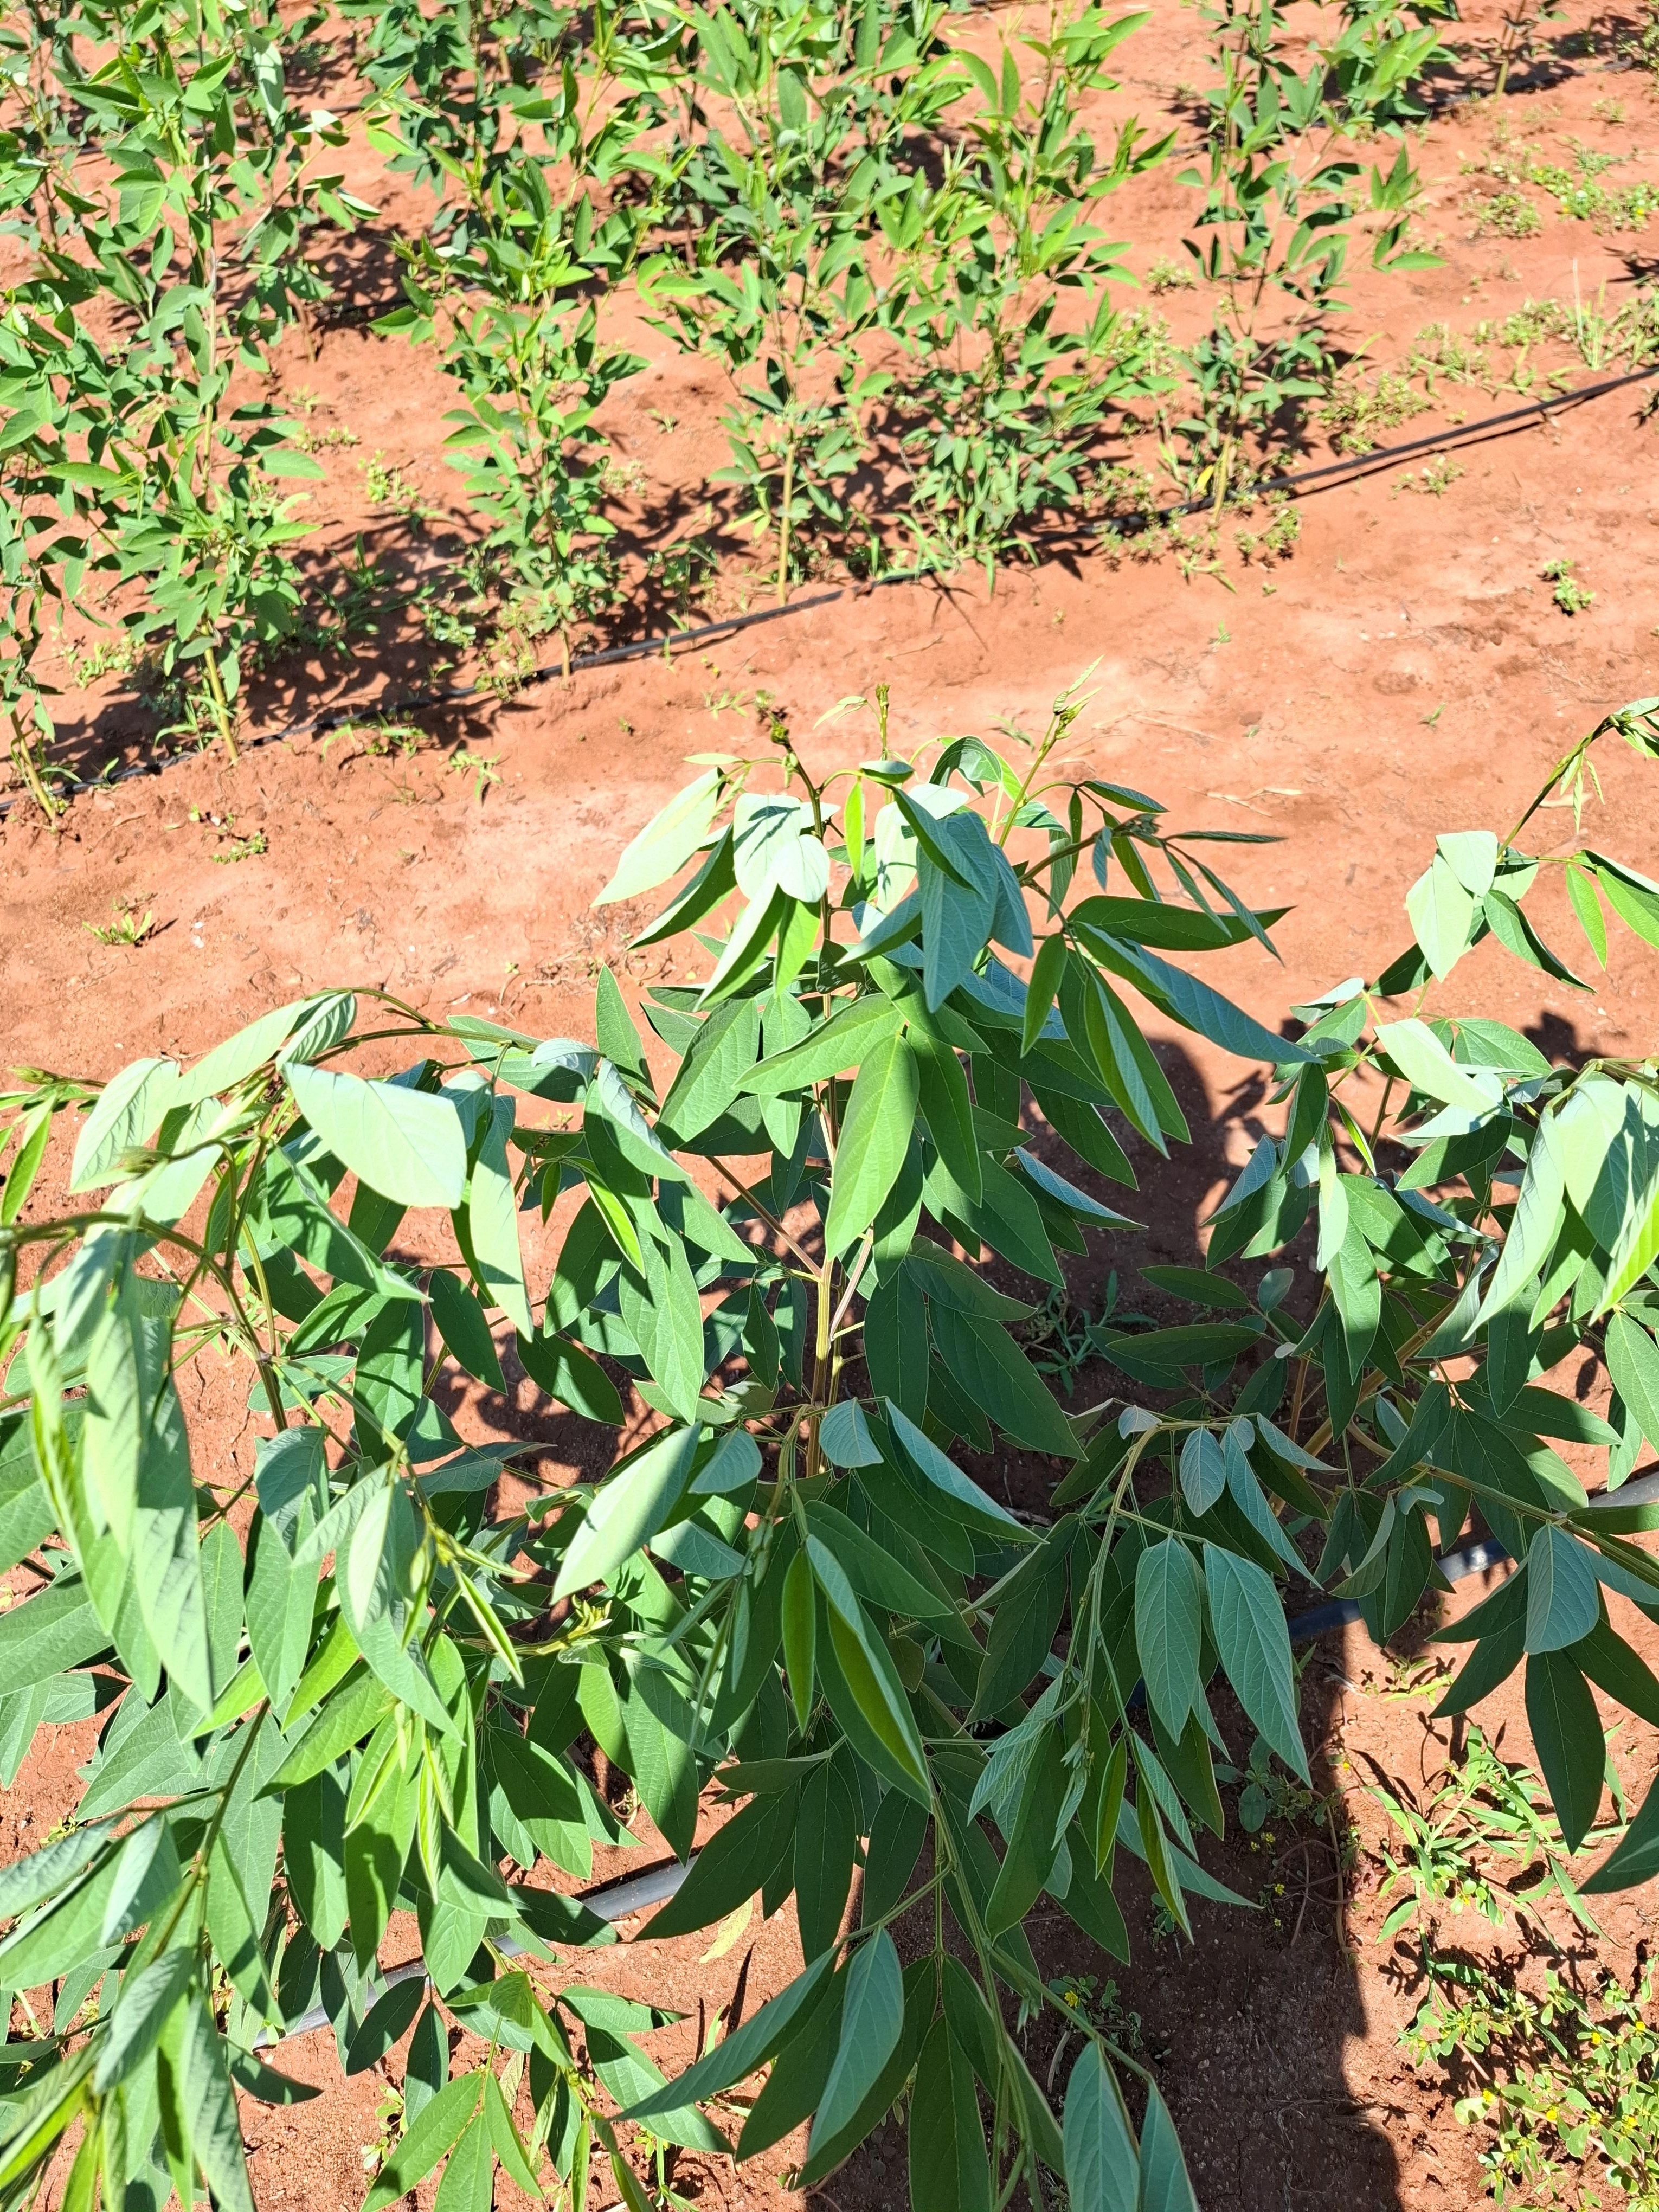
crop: pigeonpea
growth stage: vegetative
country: Kenya
